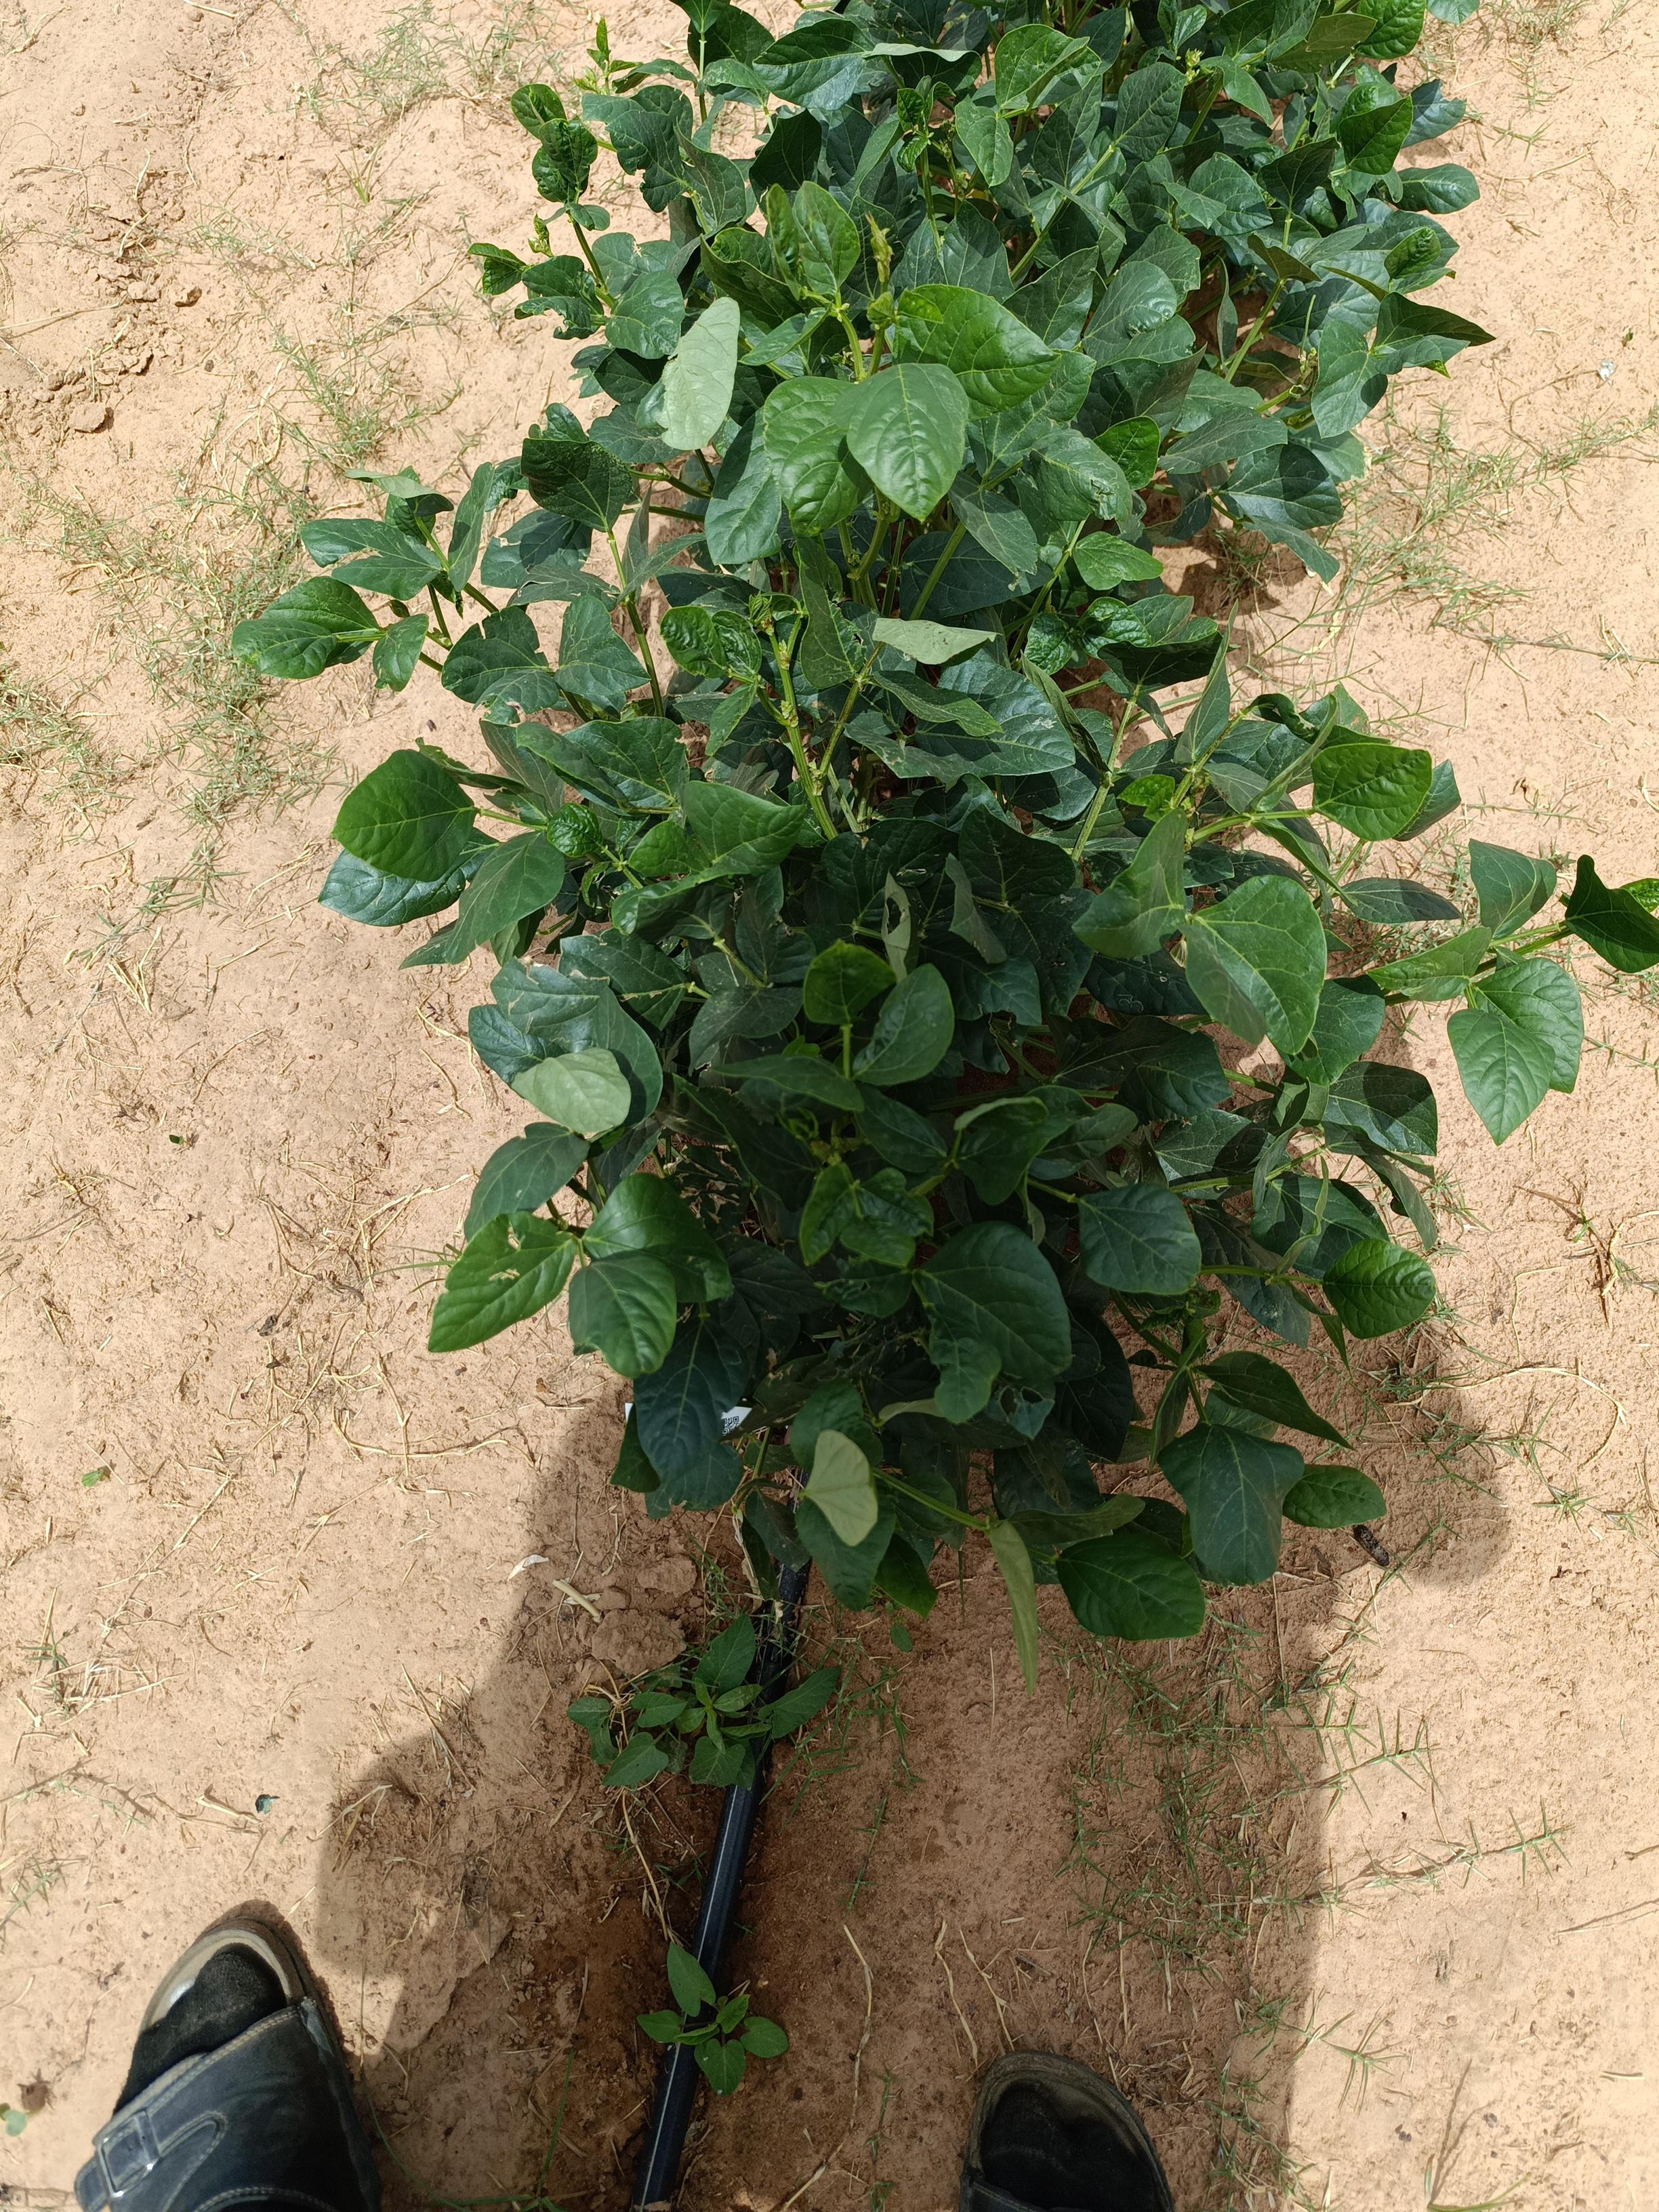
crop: cowpea
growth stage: vegetative
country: Nigeria
